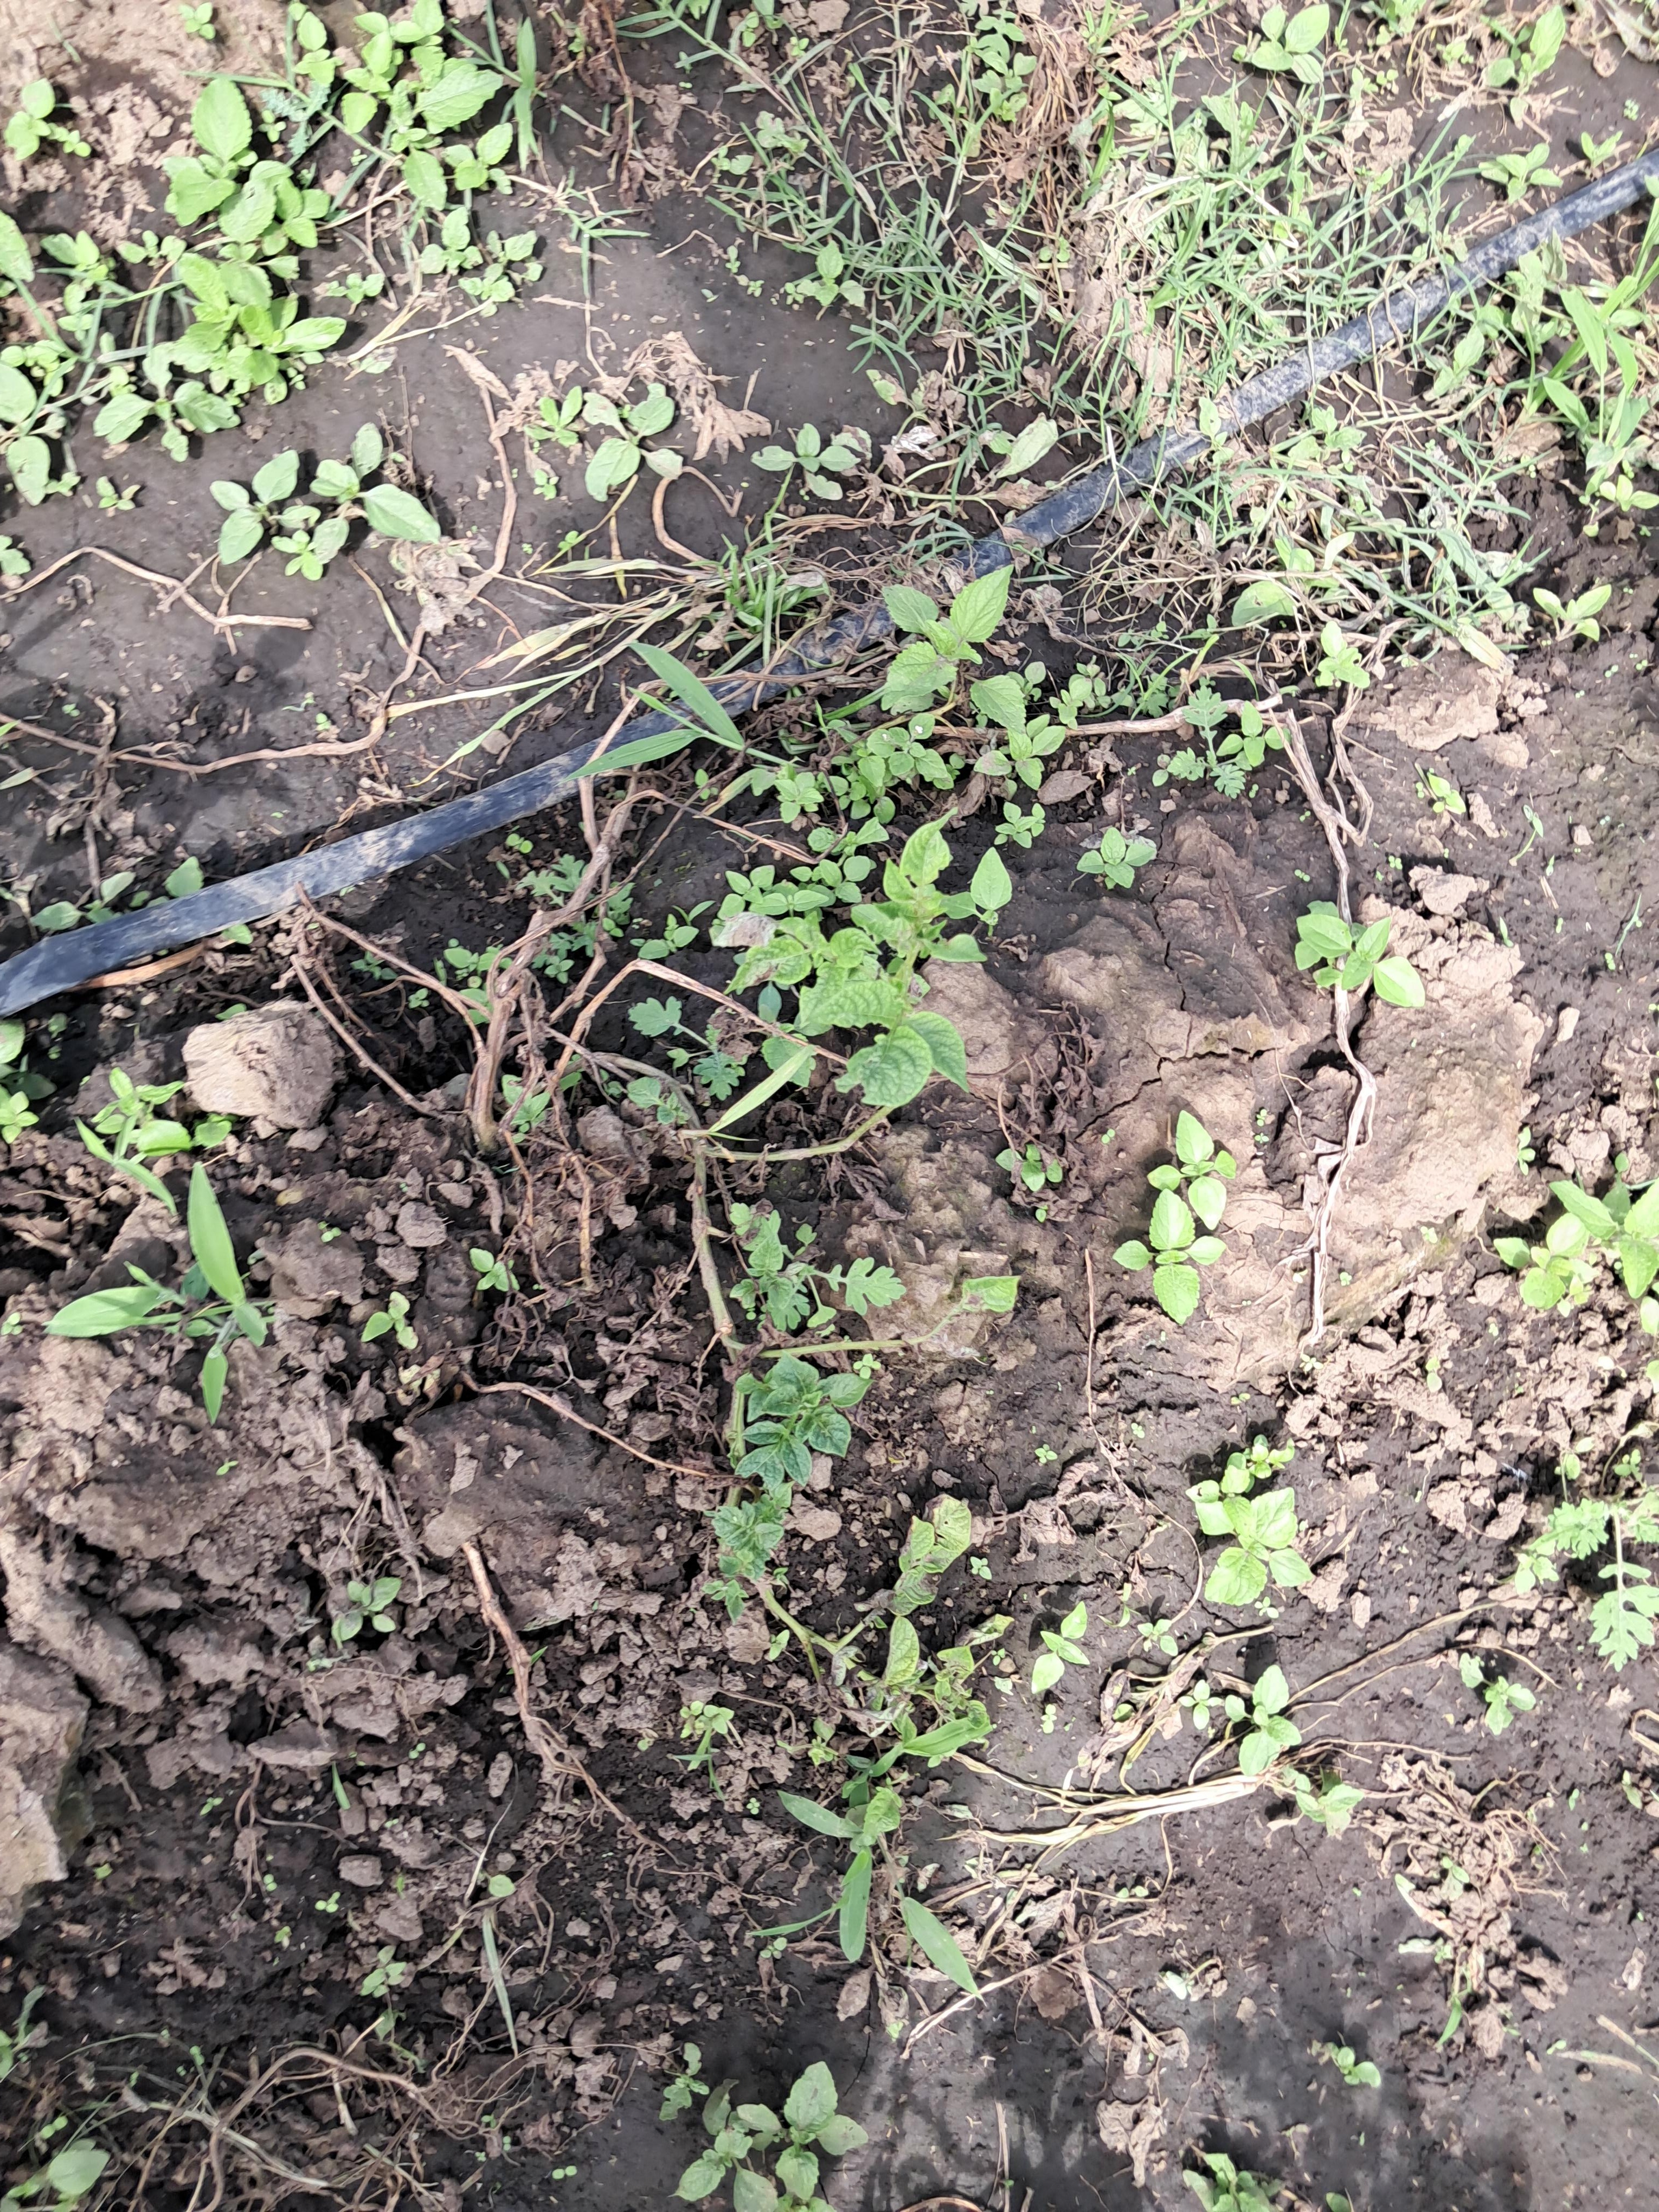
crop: potato
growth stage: flowering
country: Tanzania
